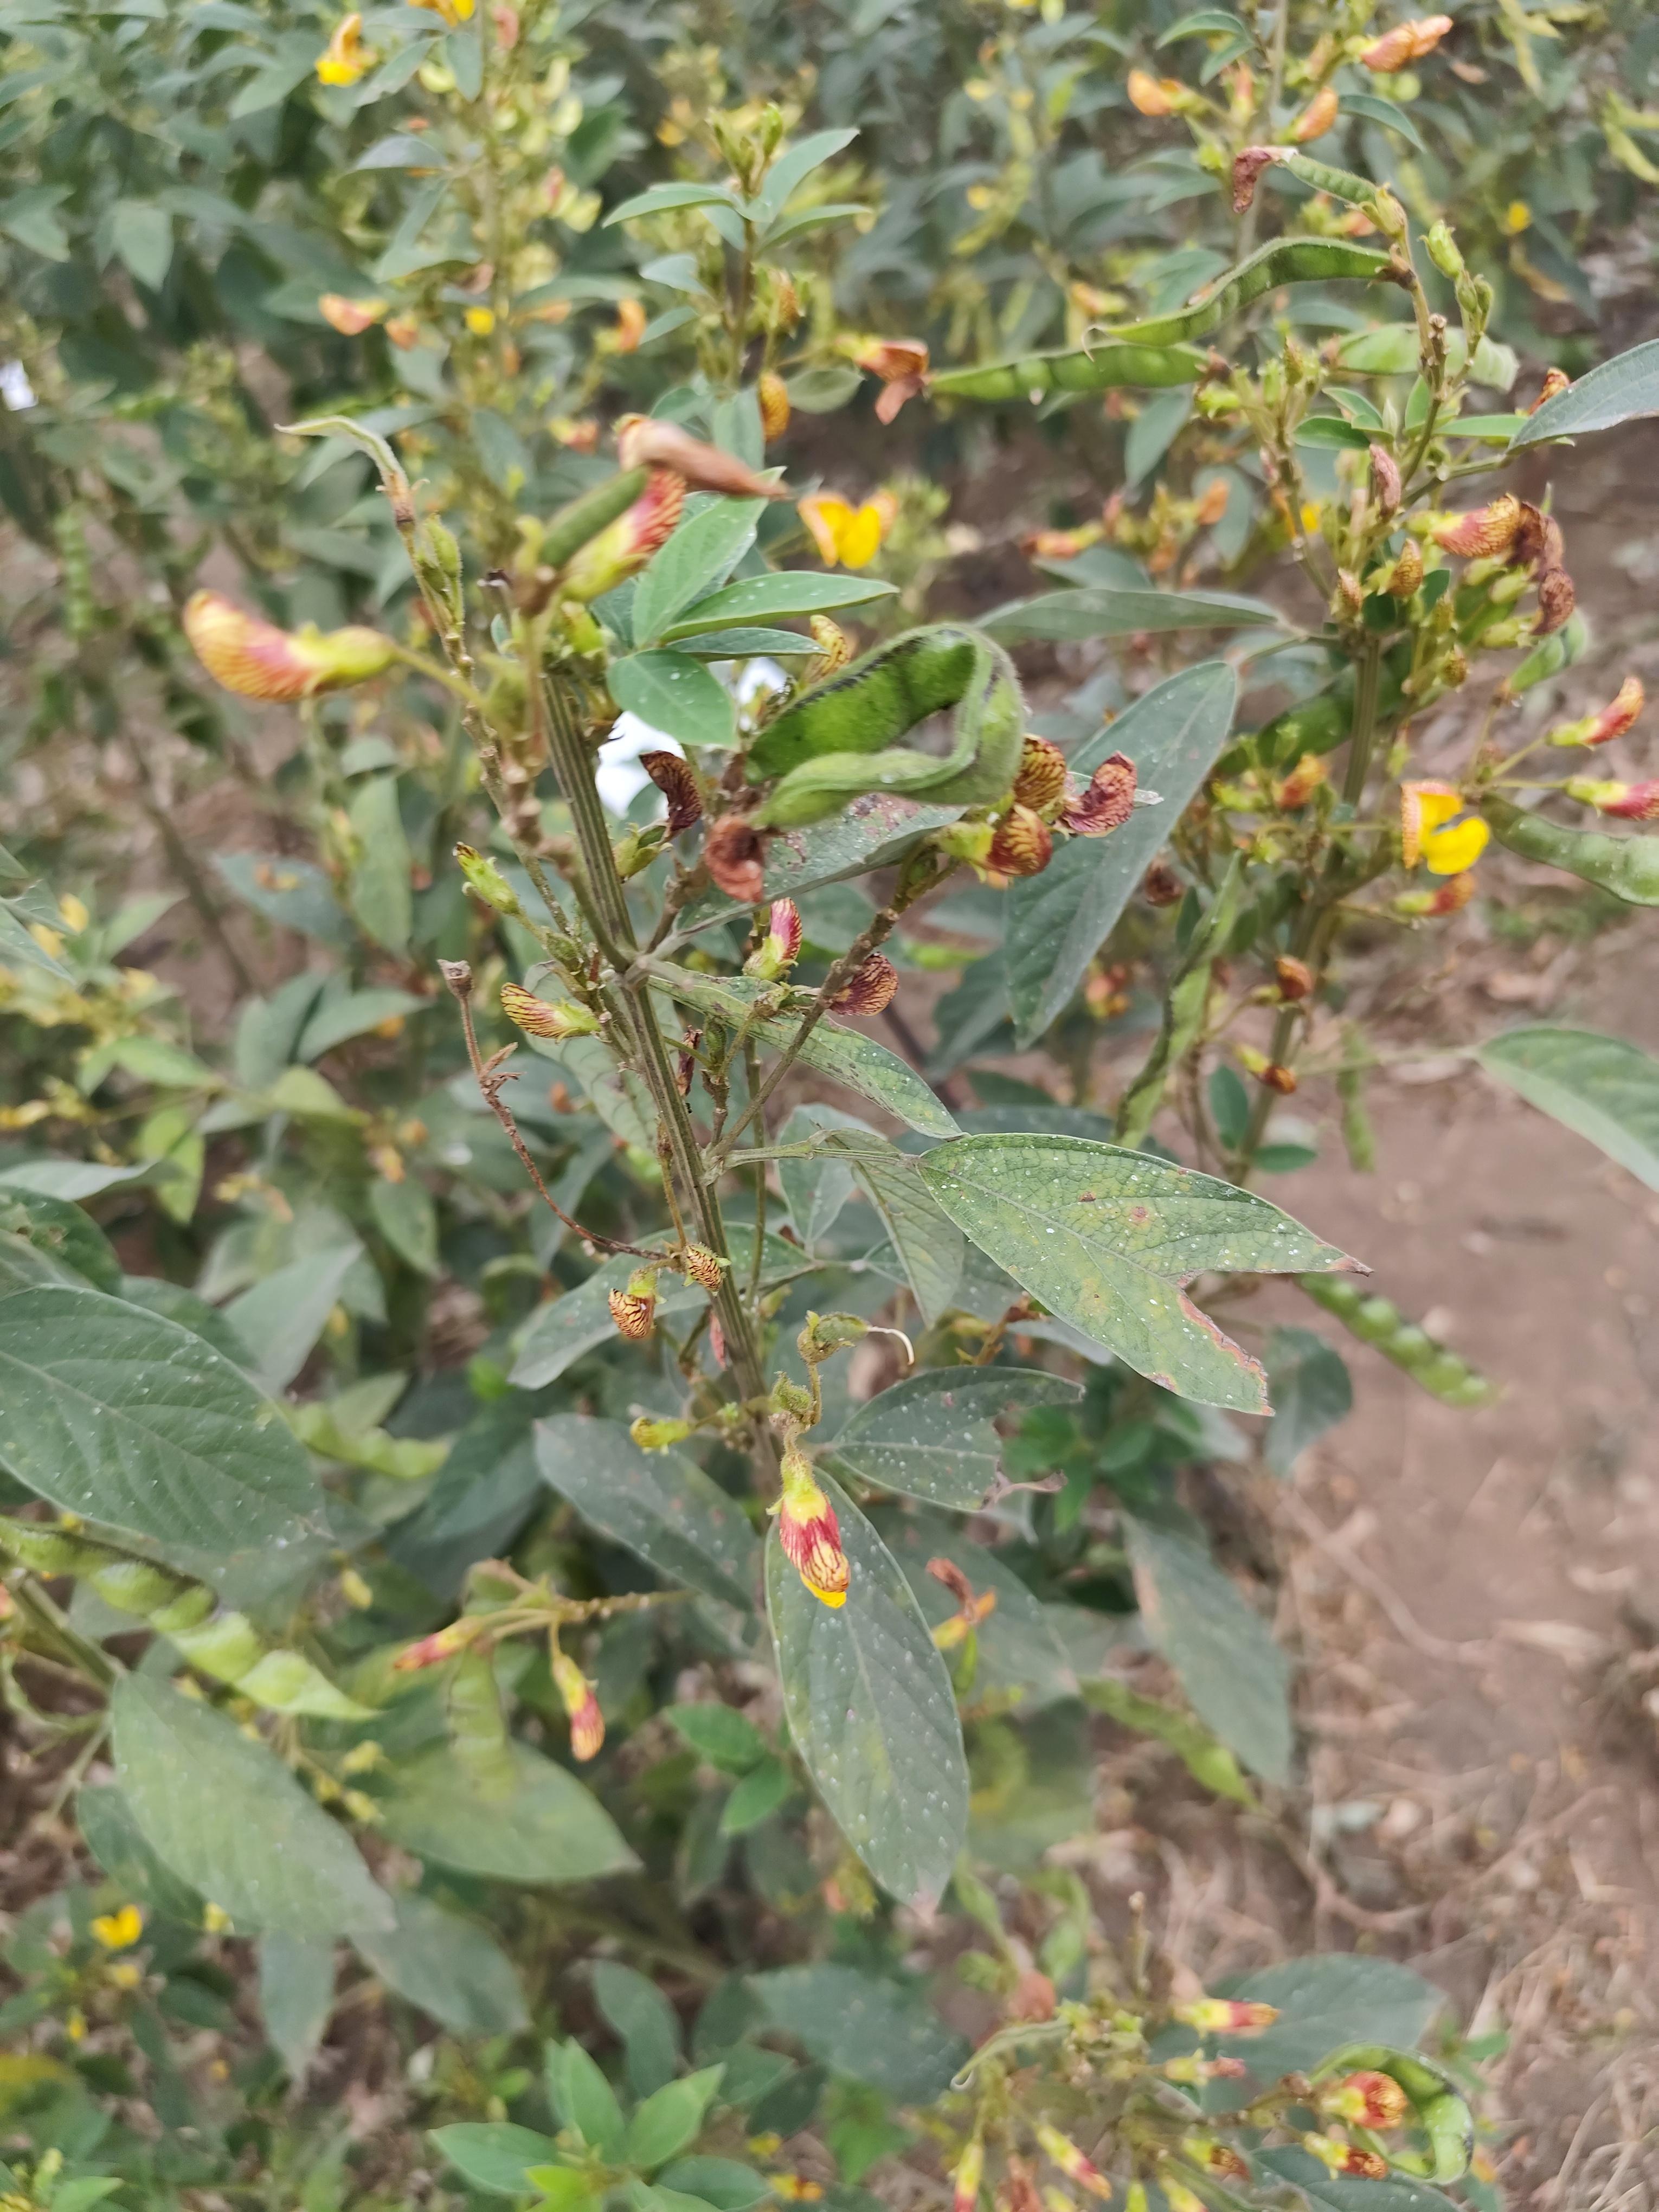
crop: pigeonpea
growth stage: development pod
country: Tanzania
